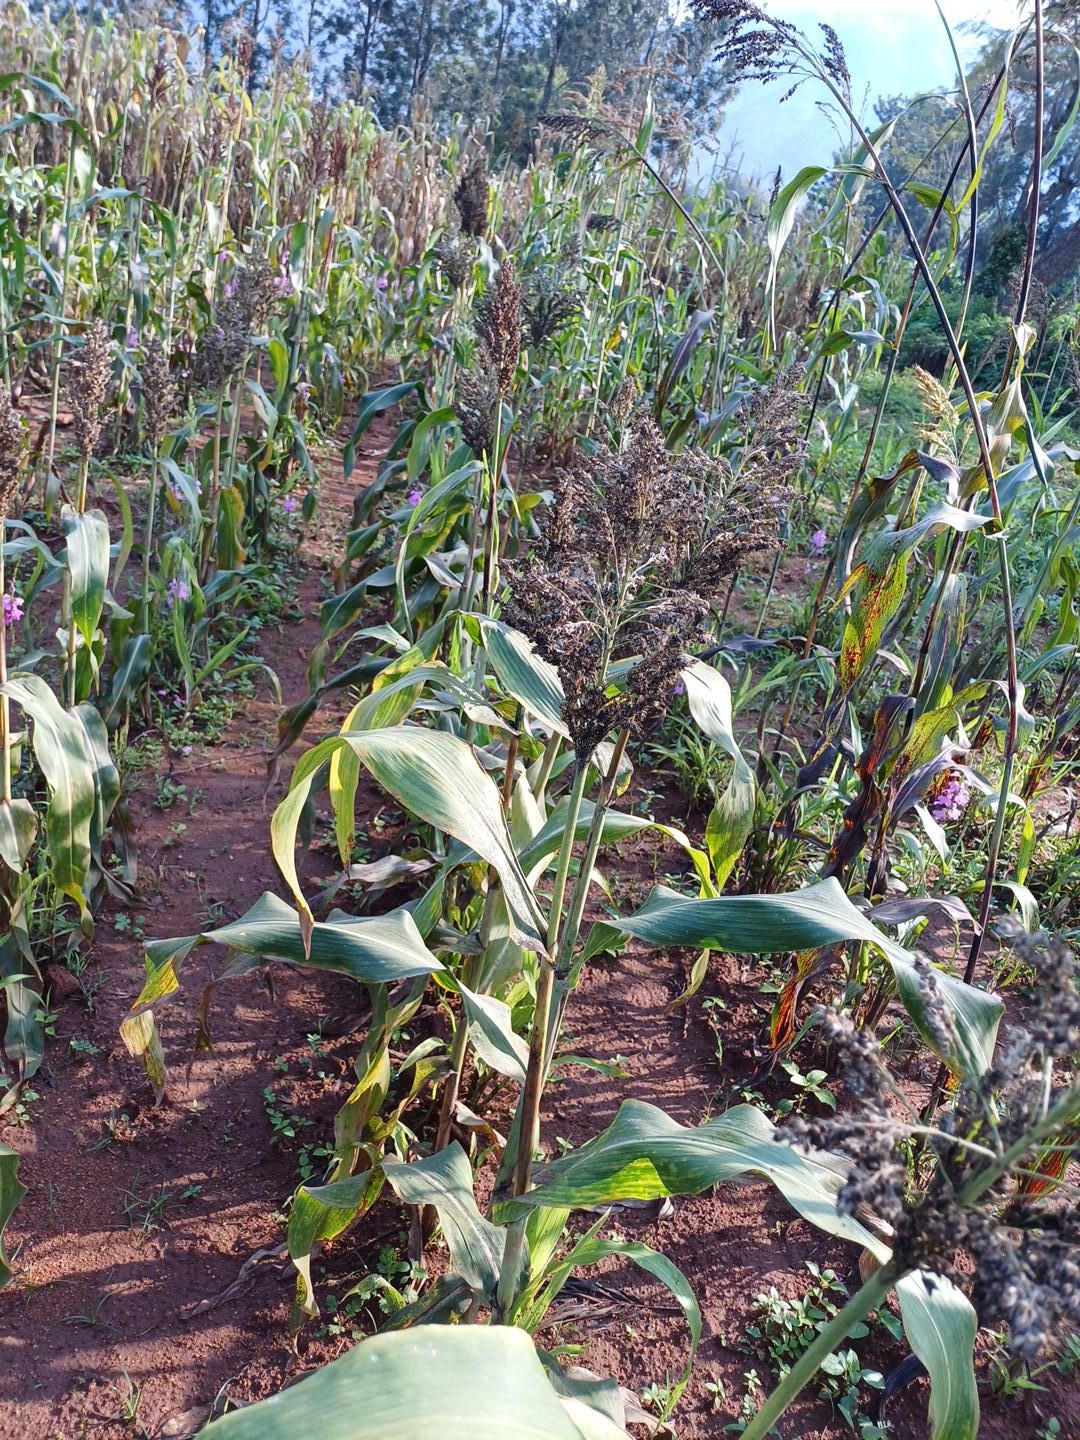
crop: sorghum
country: Kenya
